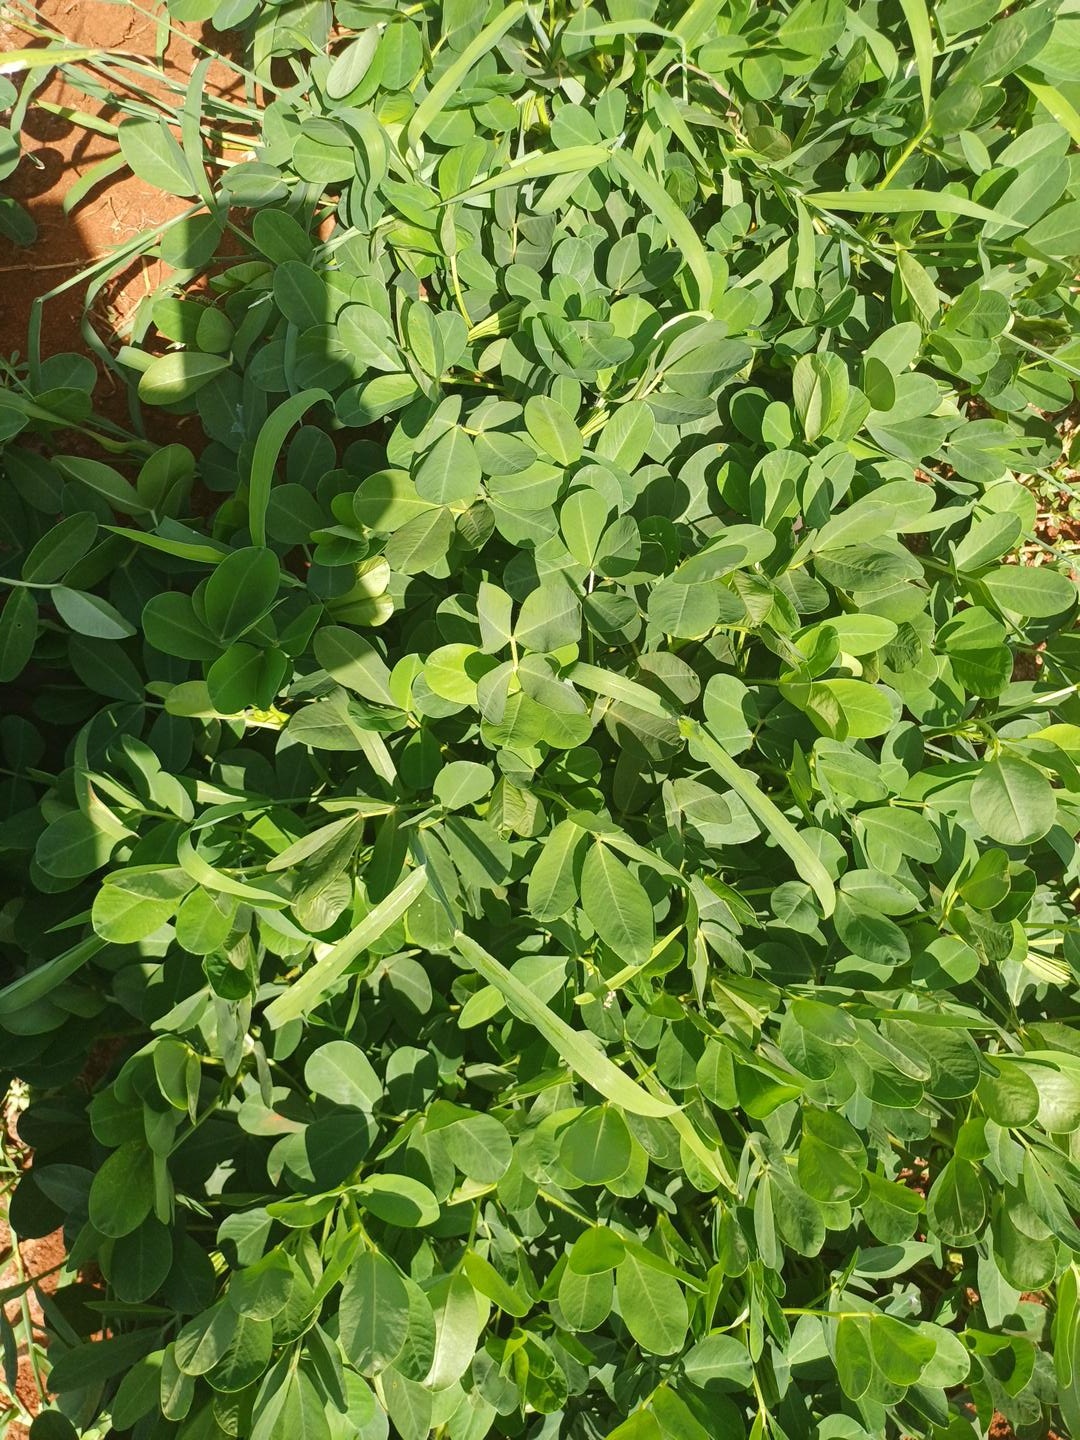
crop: groundnut
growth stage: flowering
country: Kenya
